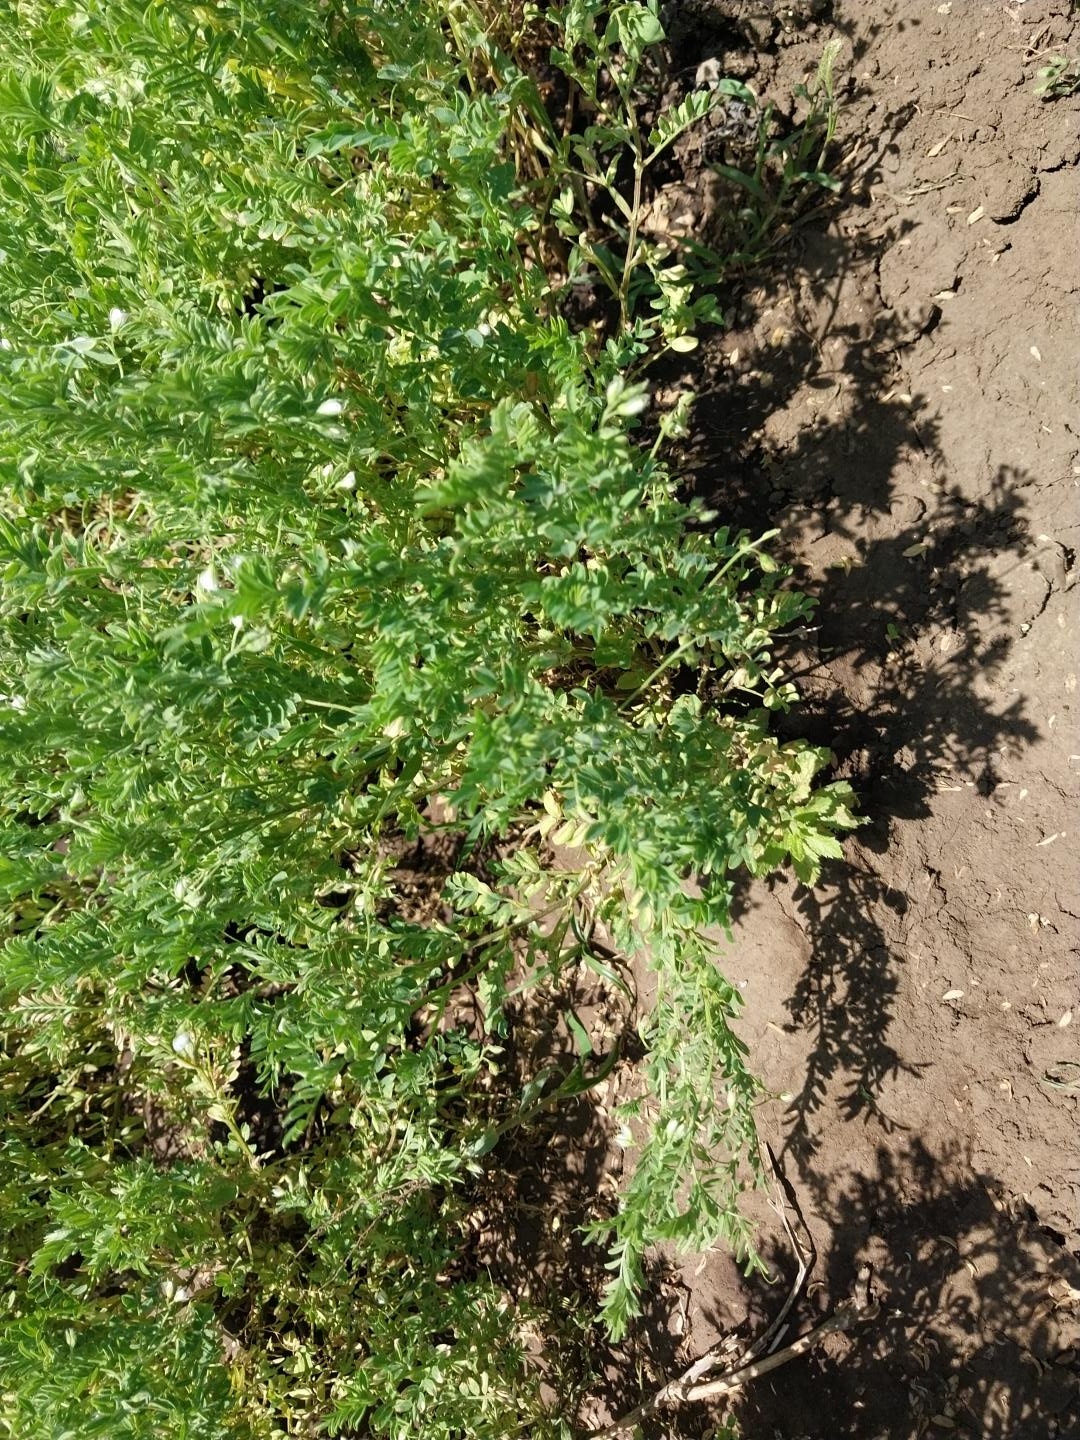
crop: lentil
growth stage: flowering
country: Tanzania
